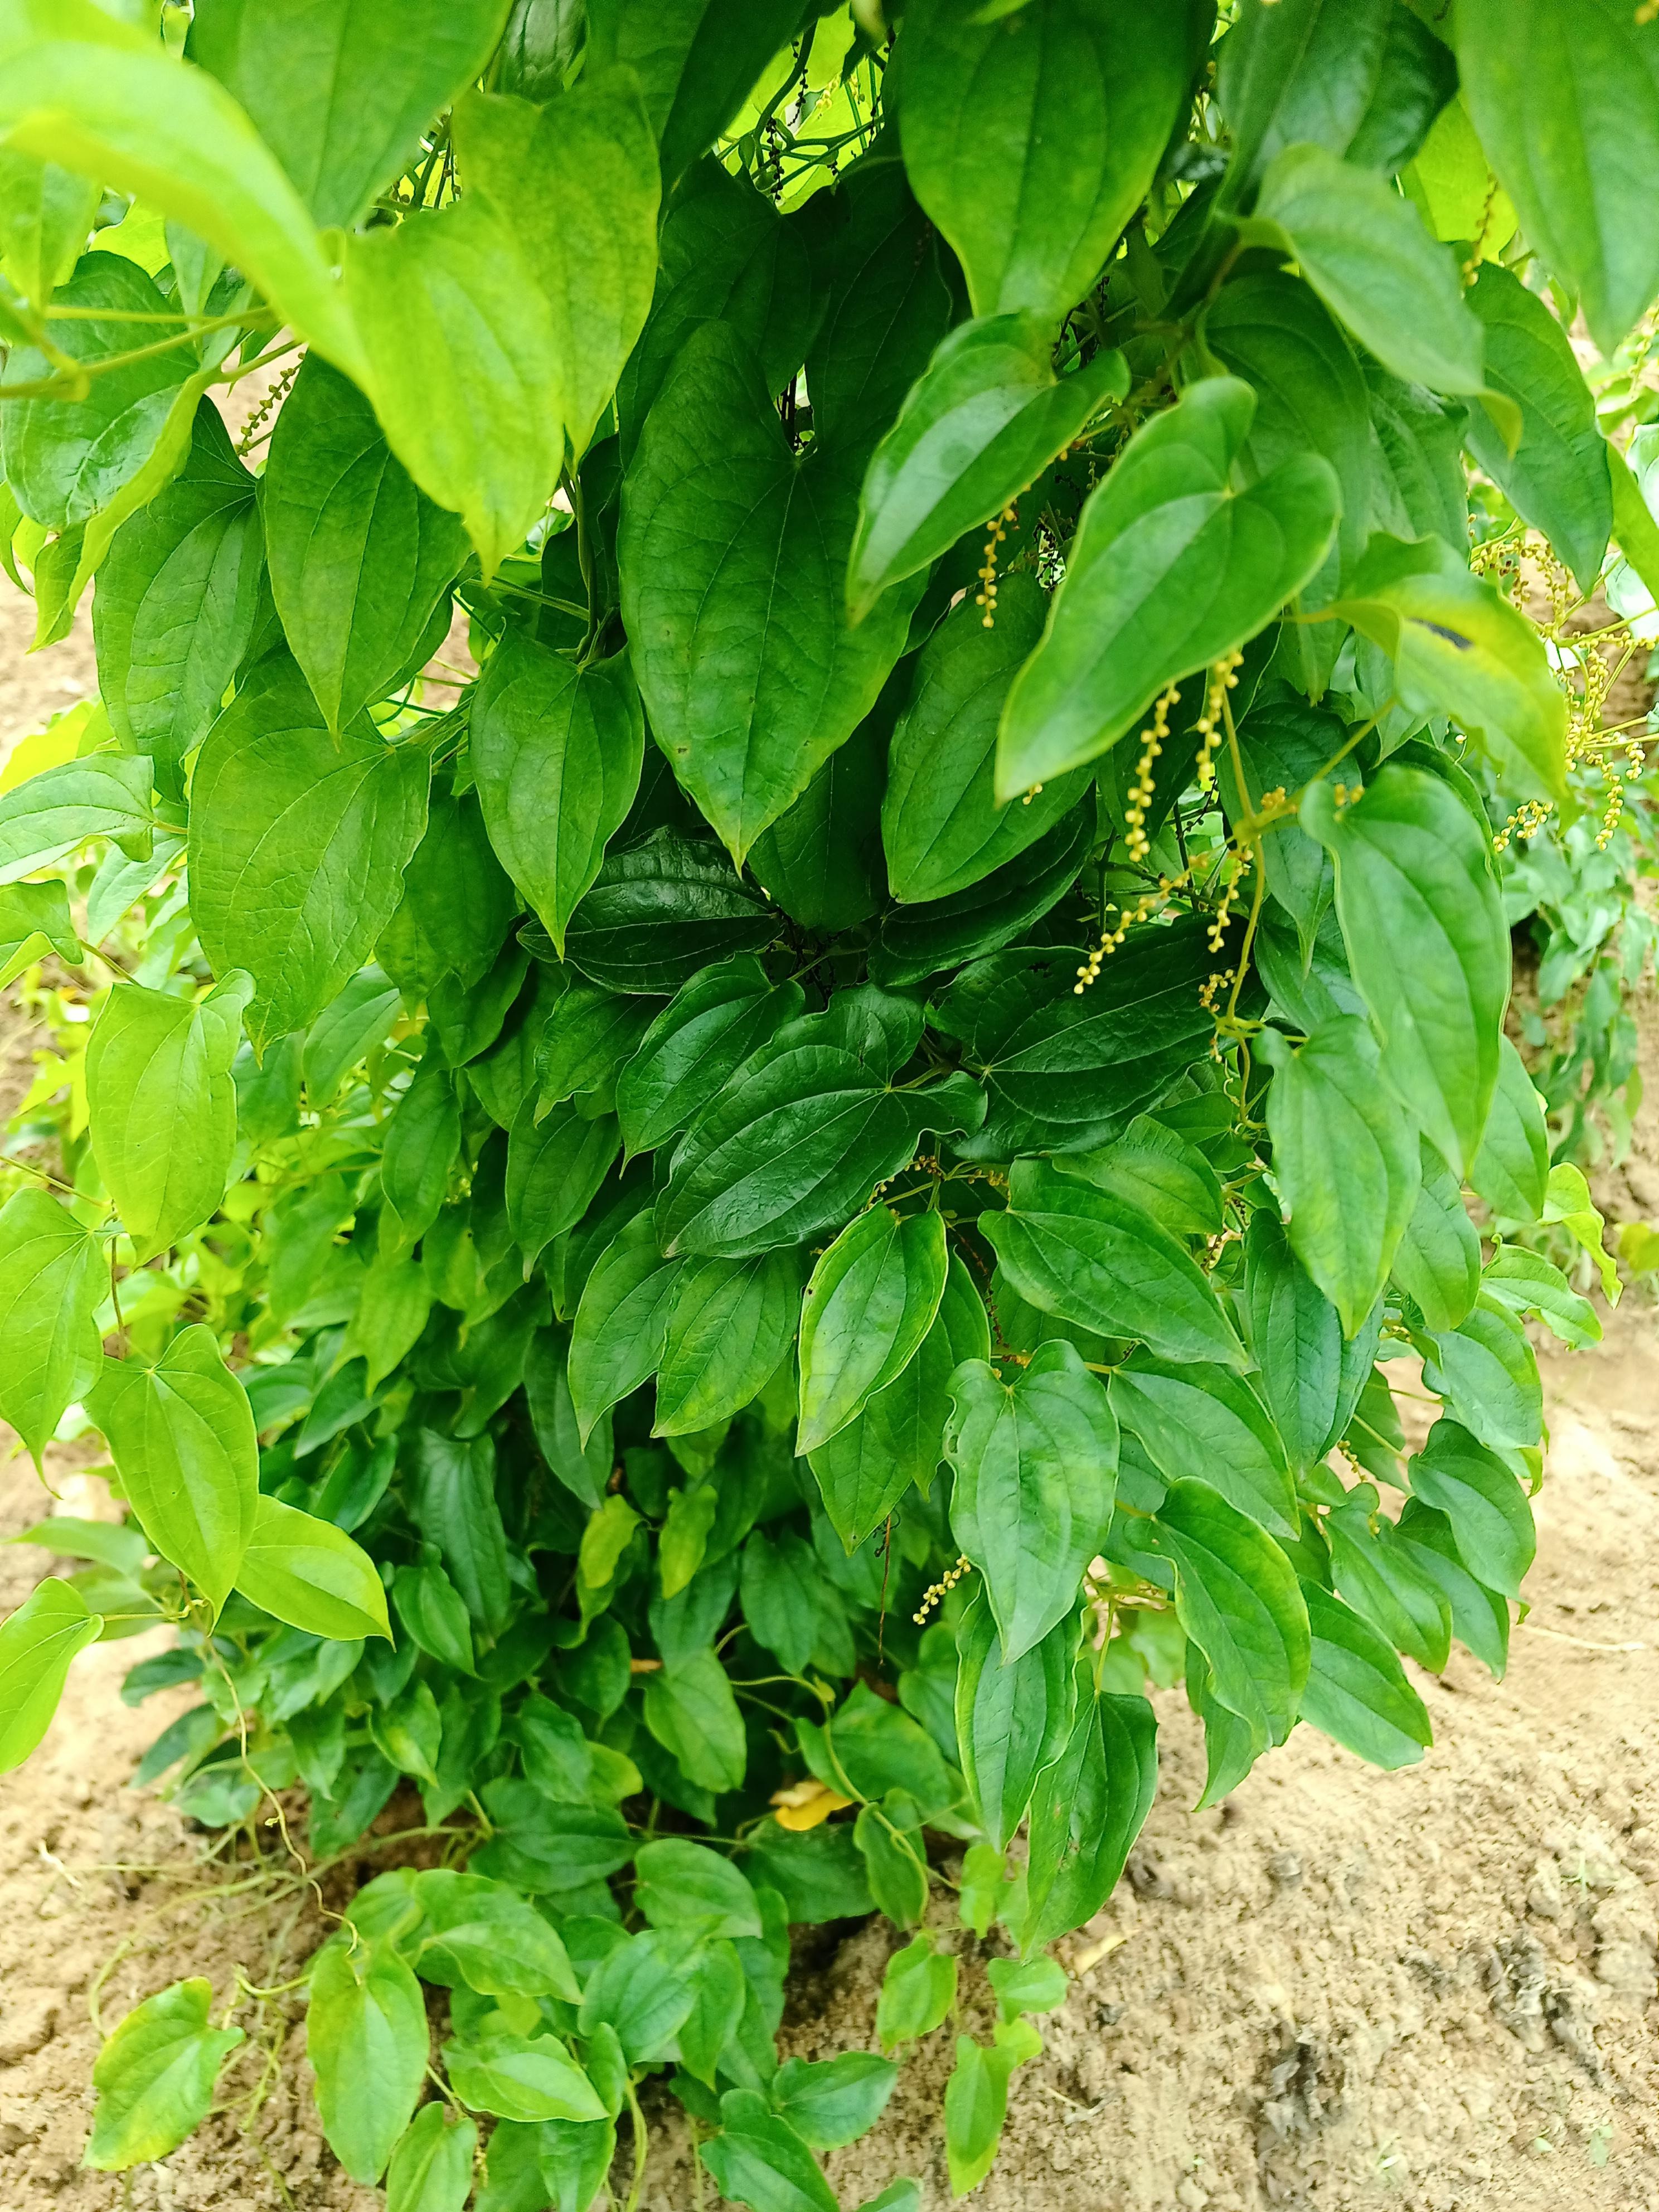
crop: yam
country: Nigeria
